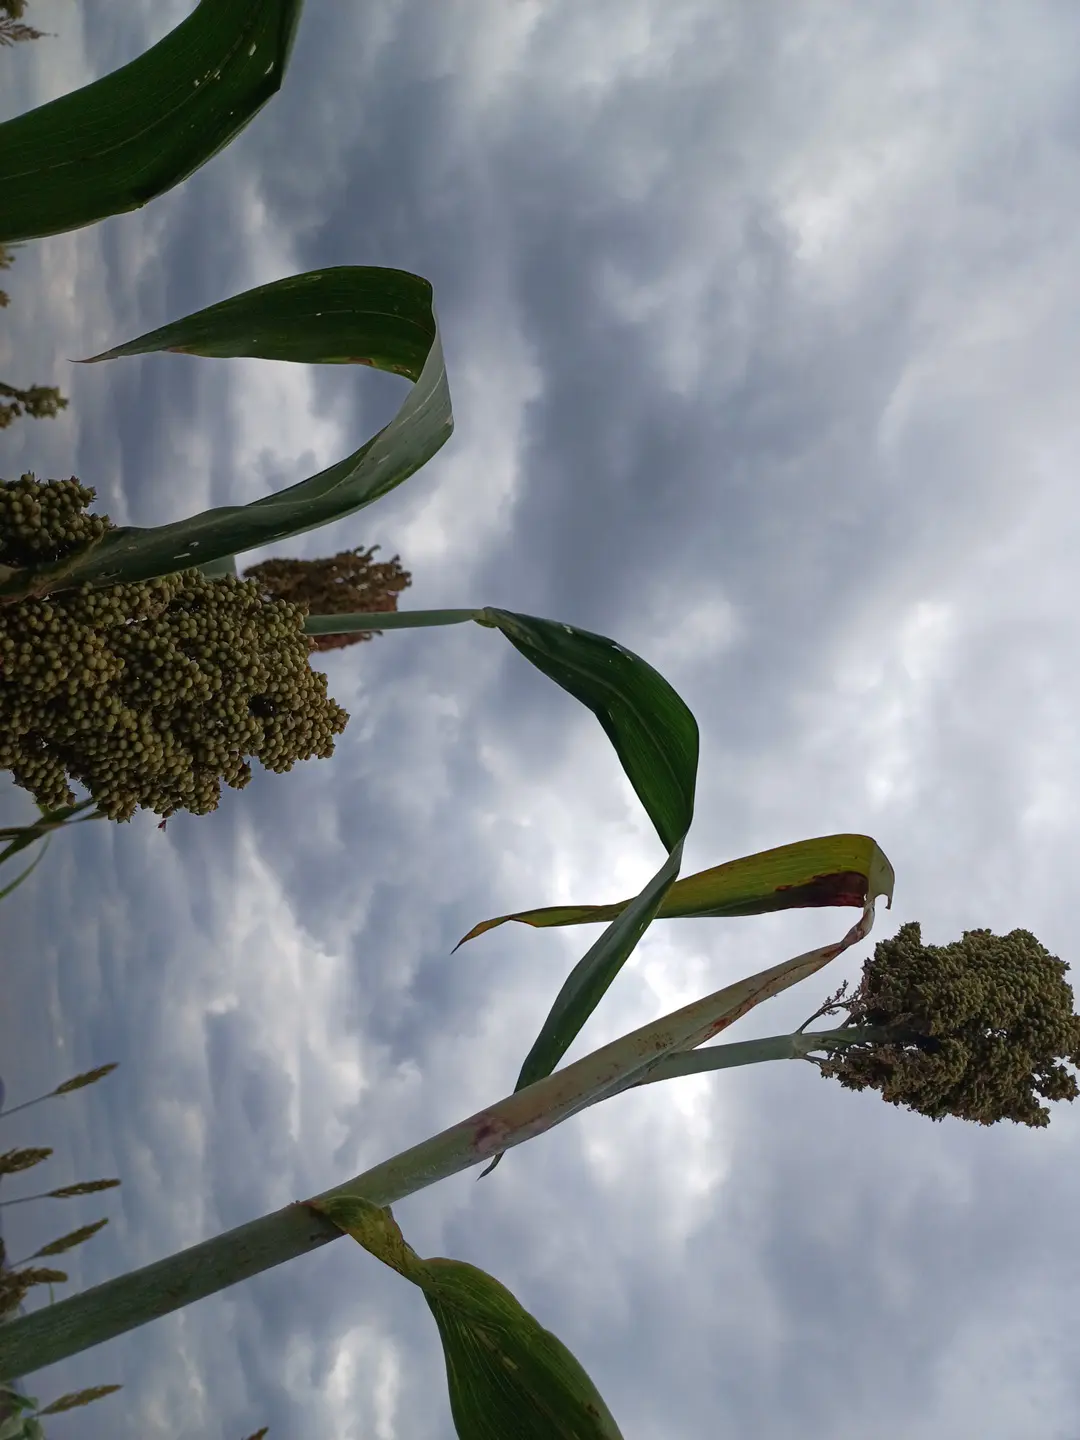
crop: sorghum
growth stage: filling grain
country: Kenya
